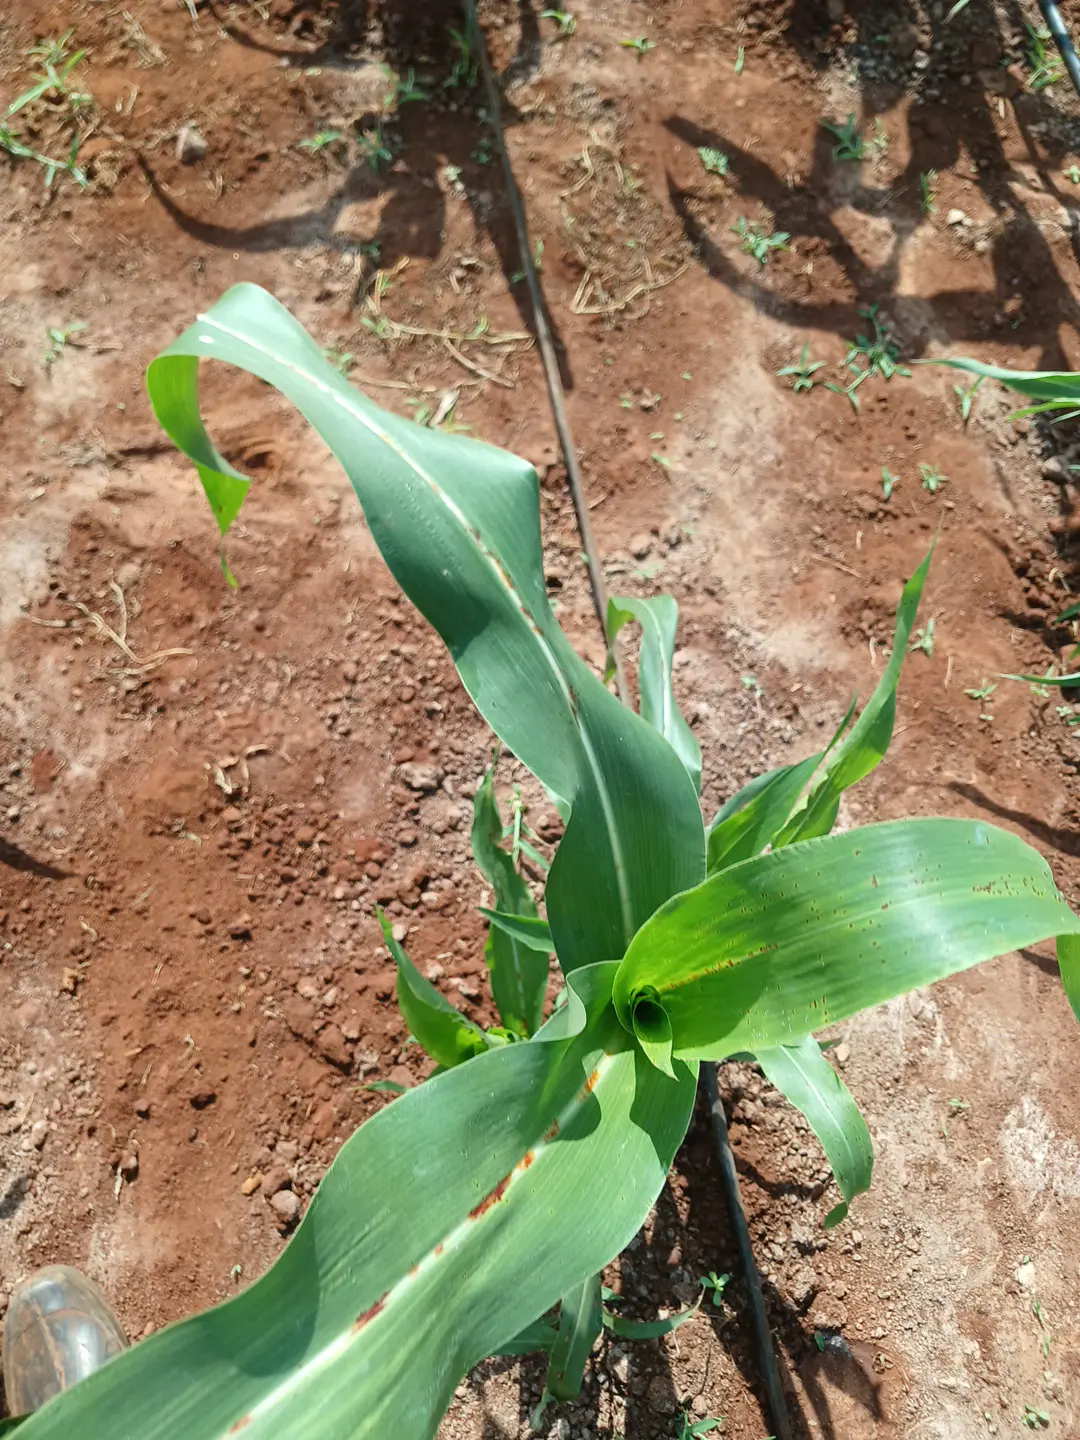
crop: sorghum
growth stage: elongation stem
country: Kenya
